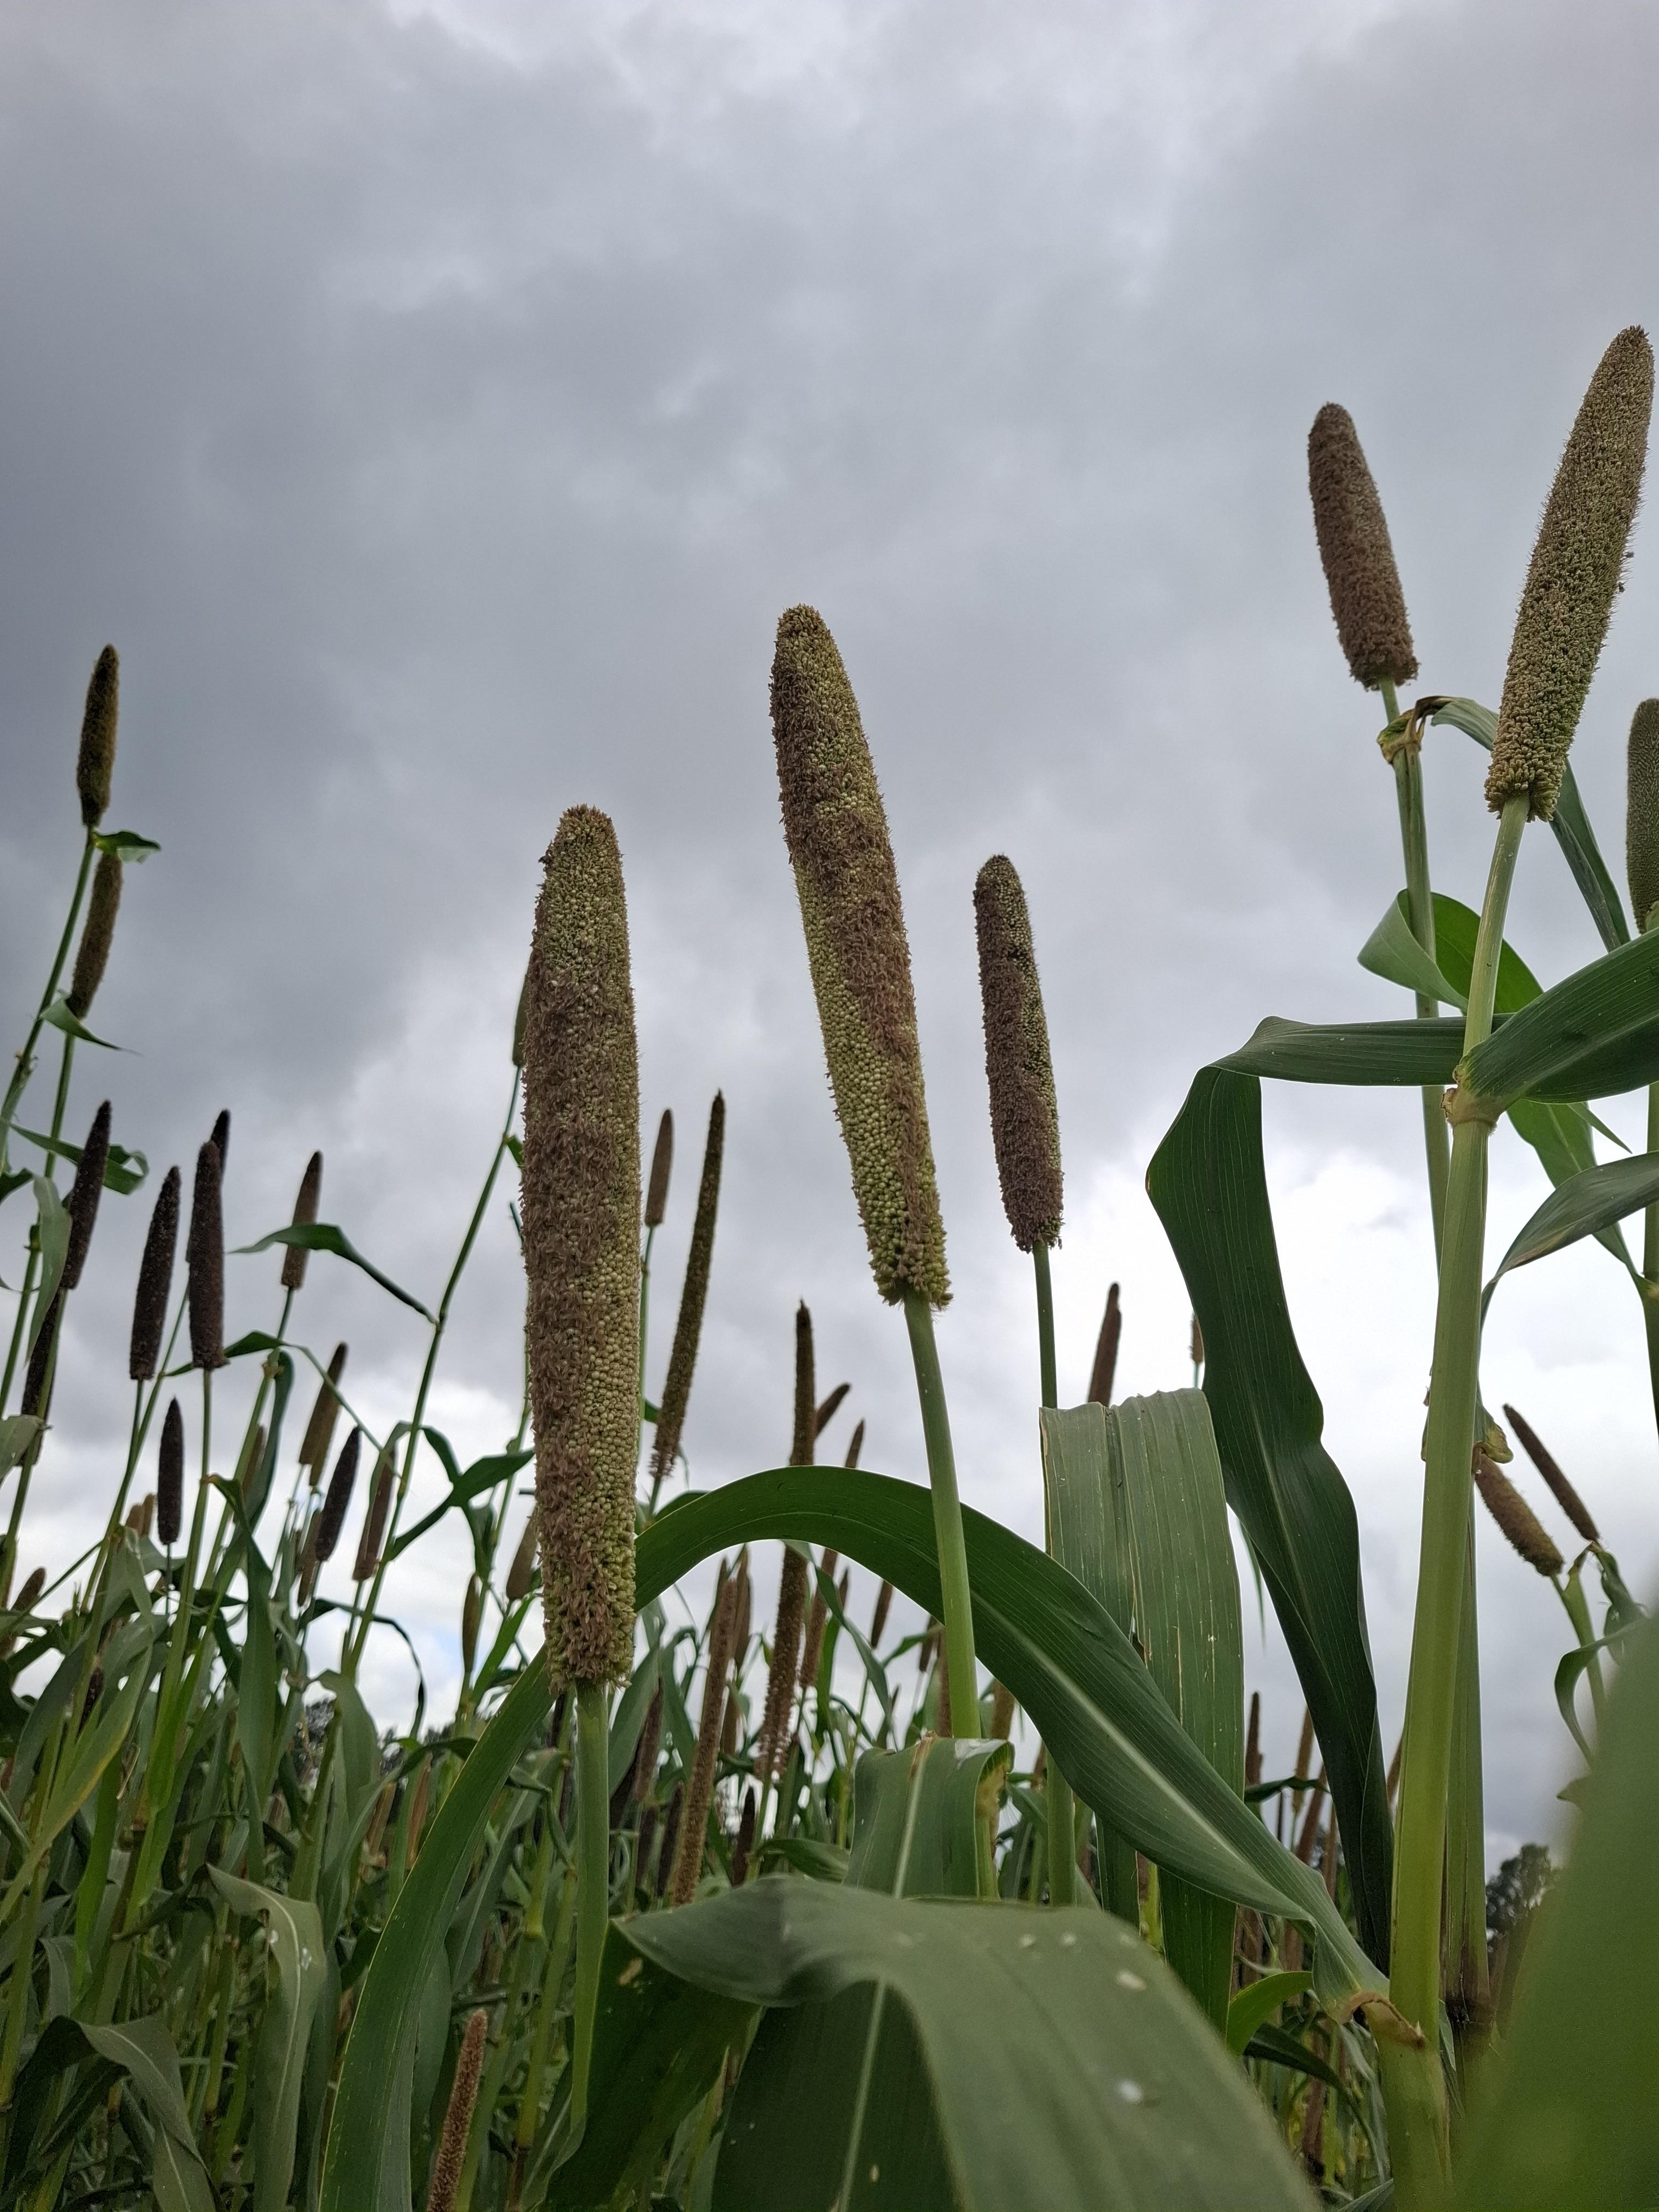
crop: pearl millet
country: Tanzania
